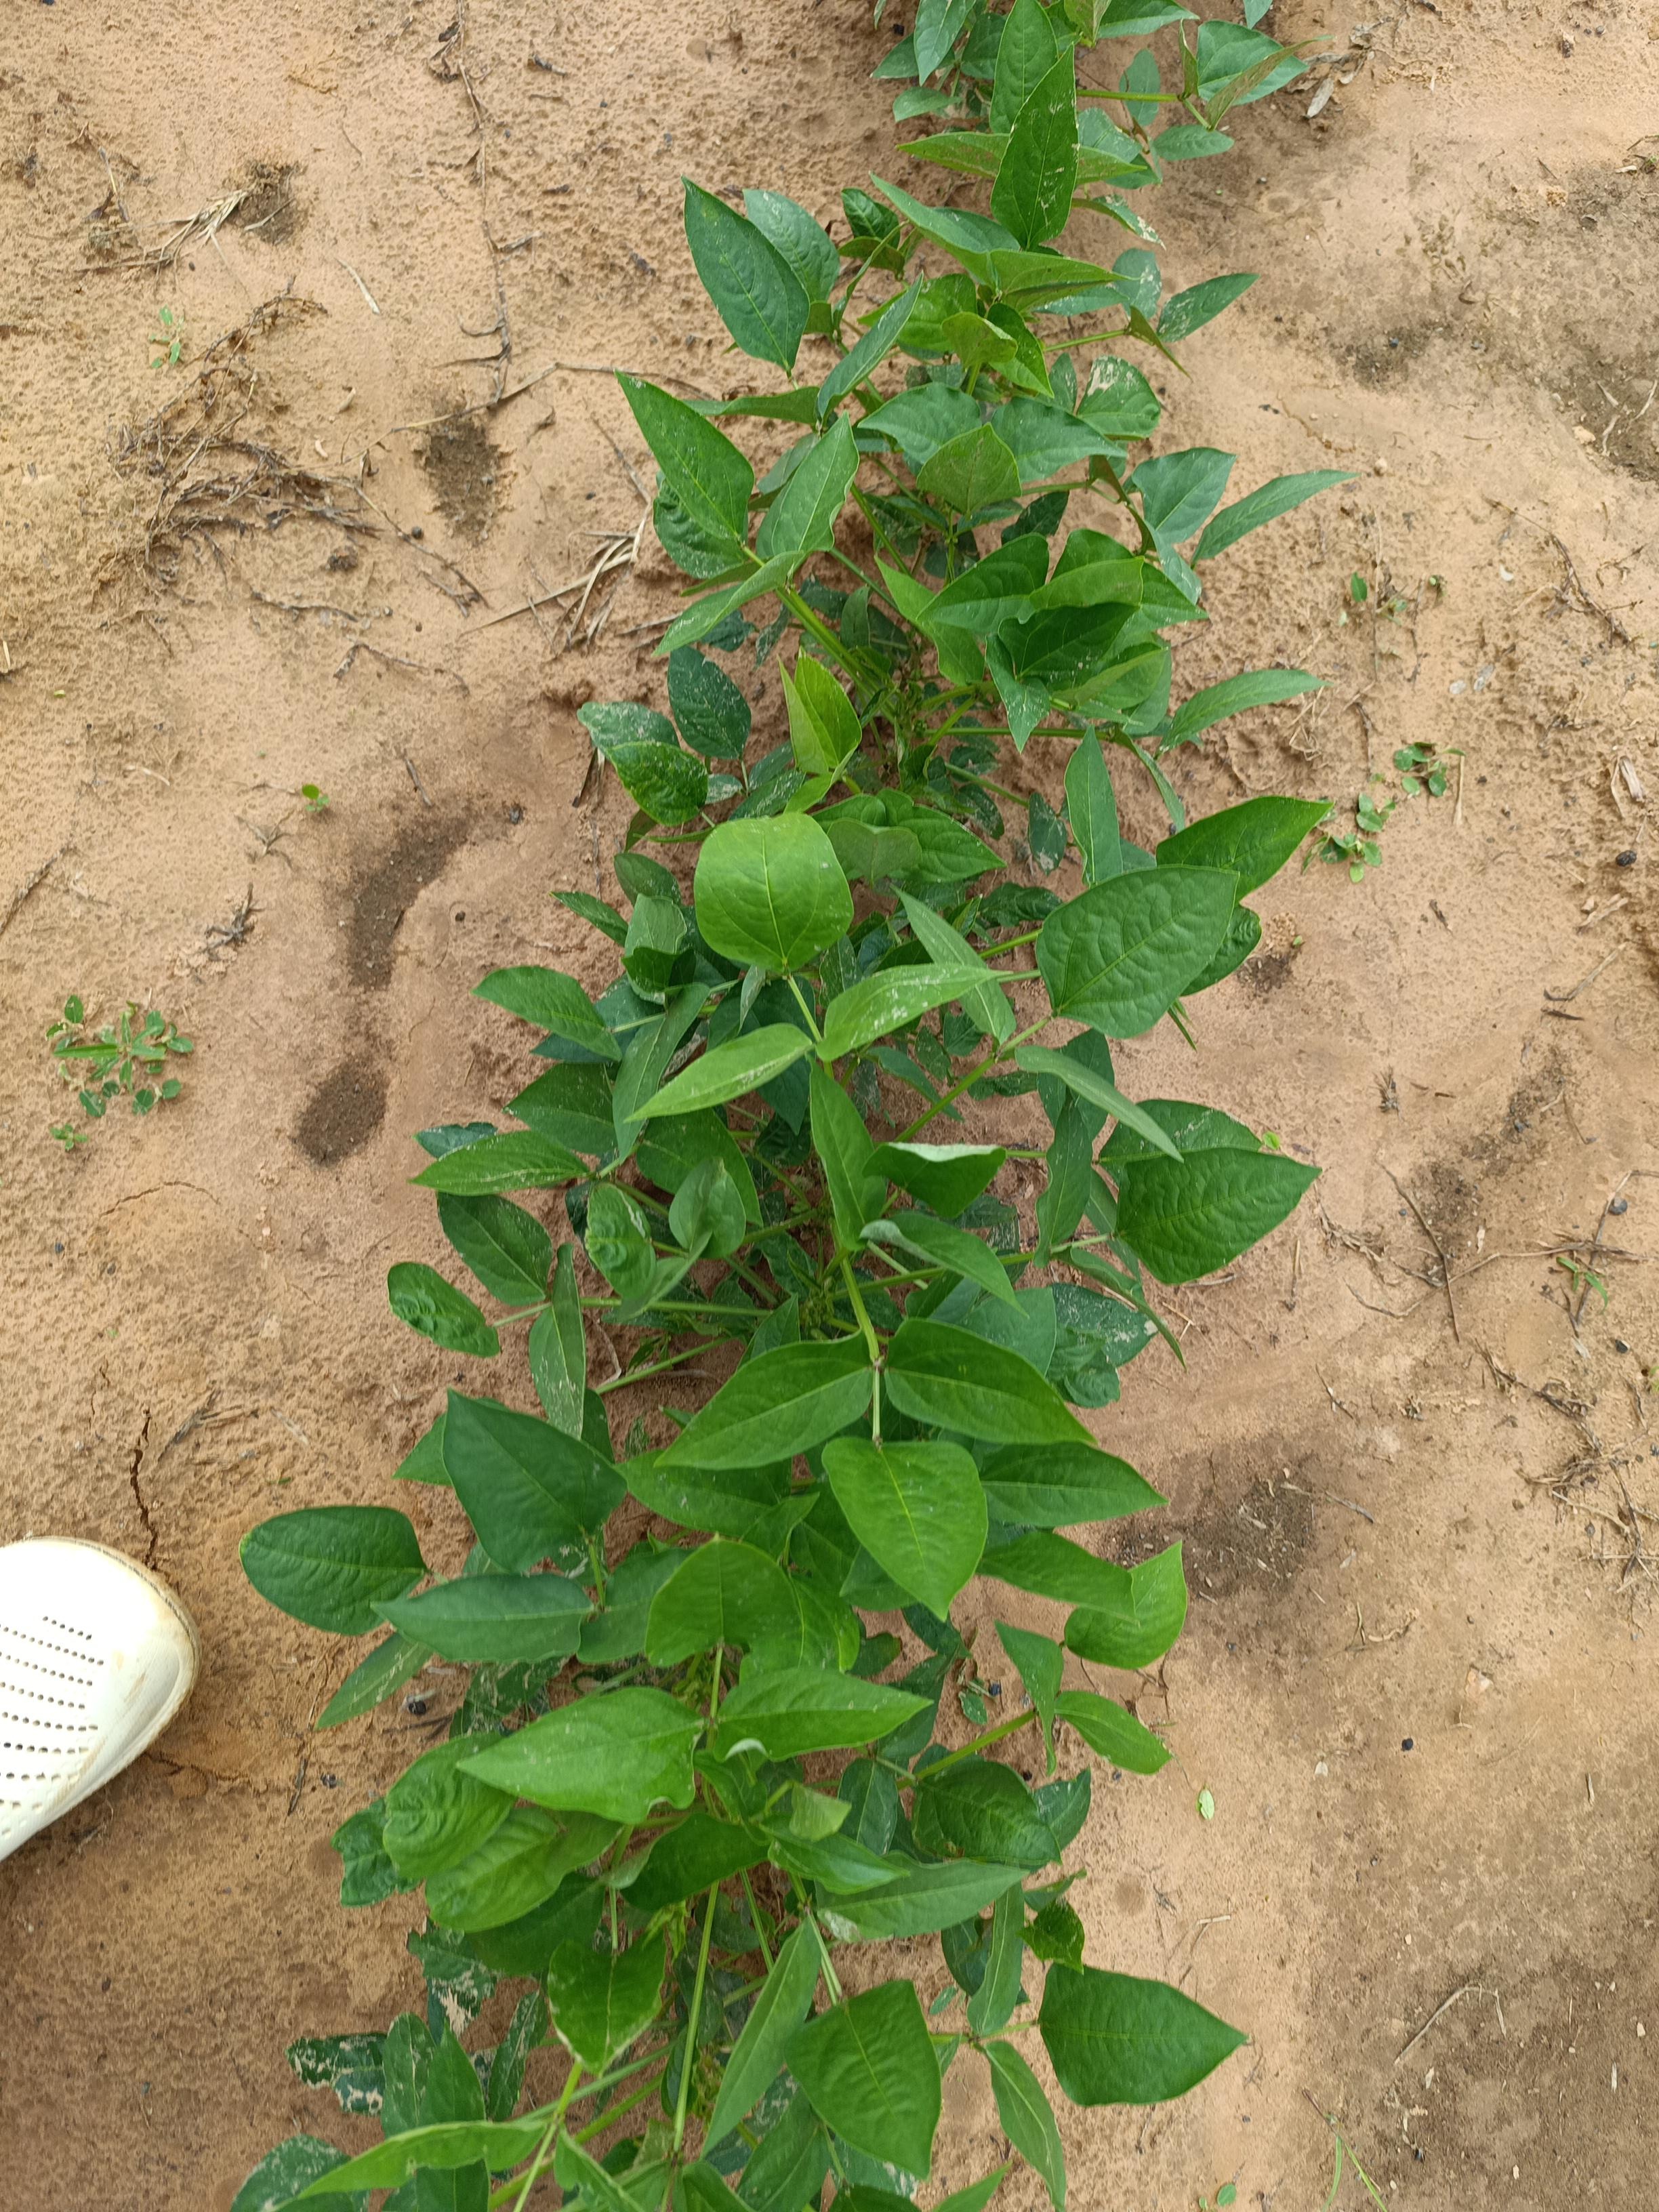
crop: cowpea
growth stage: emergence
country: Nigeria
